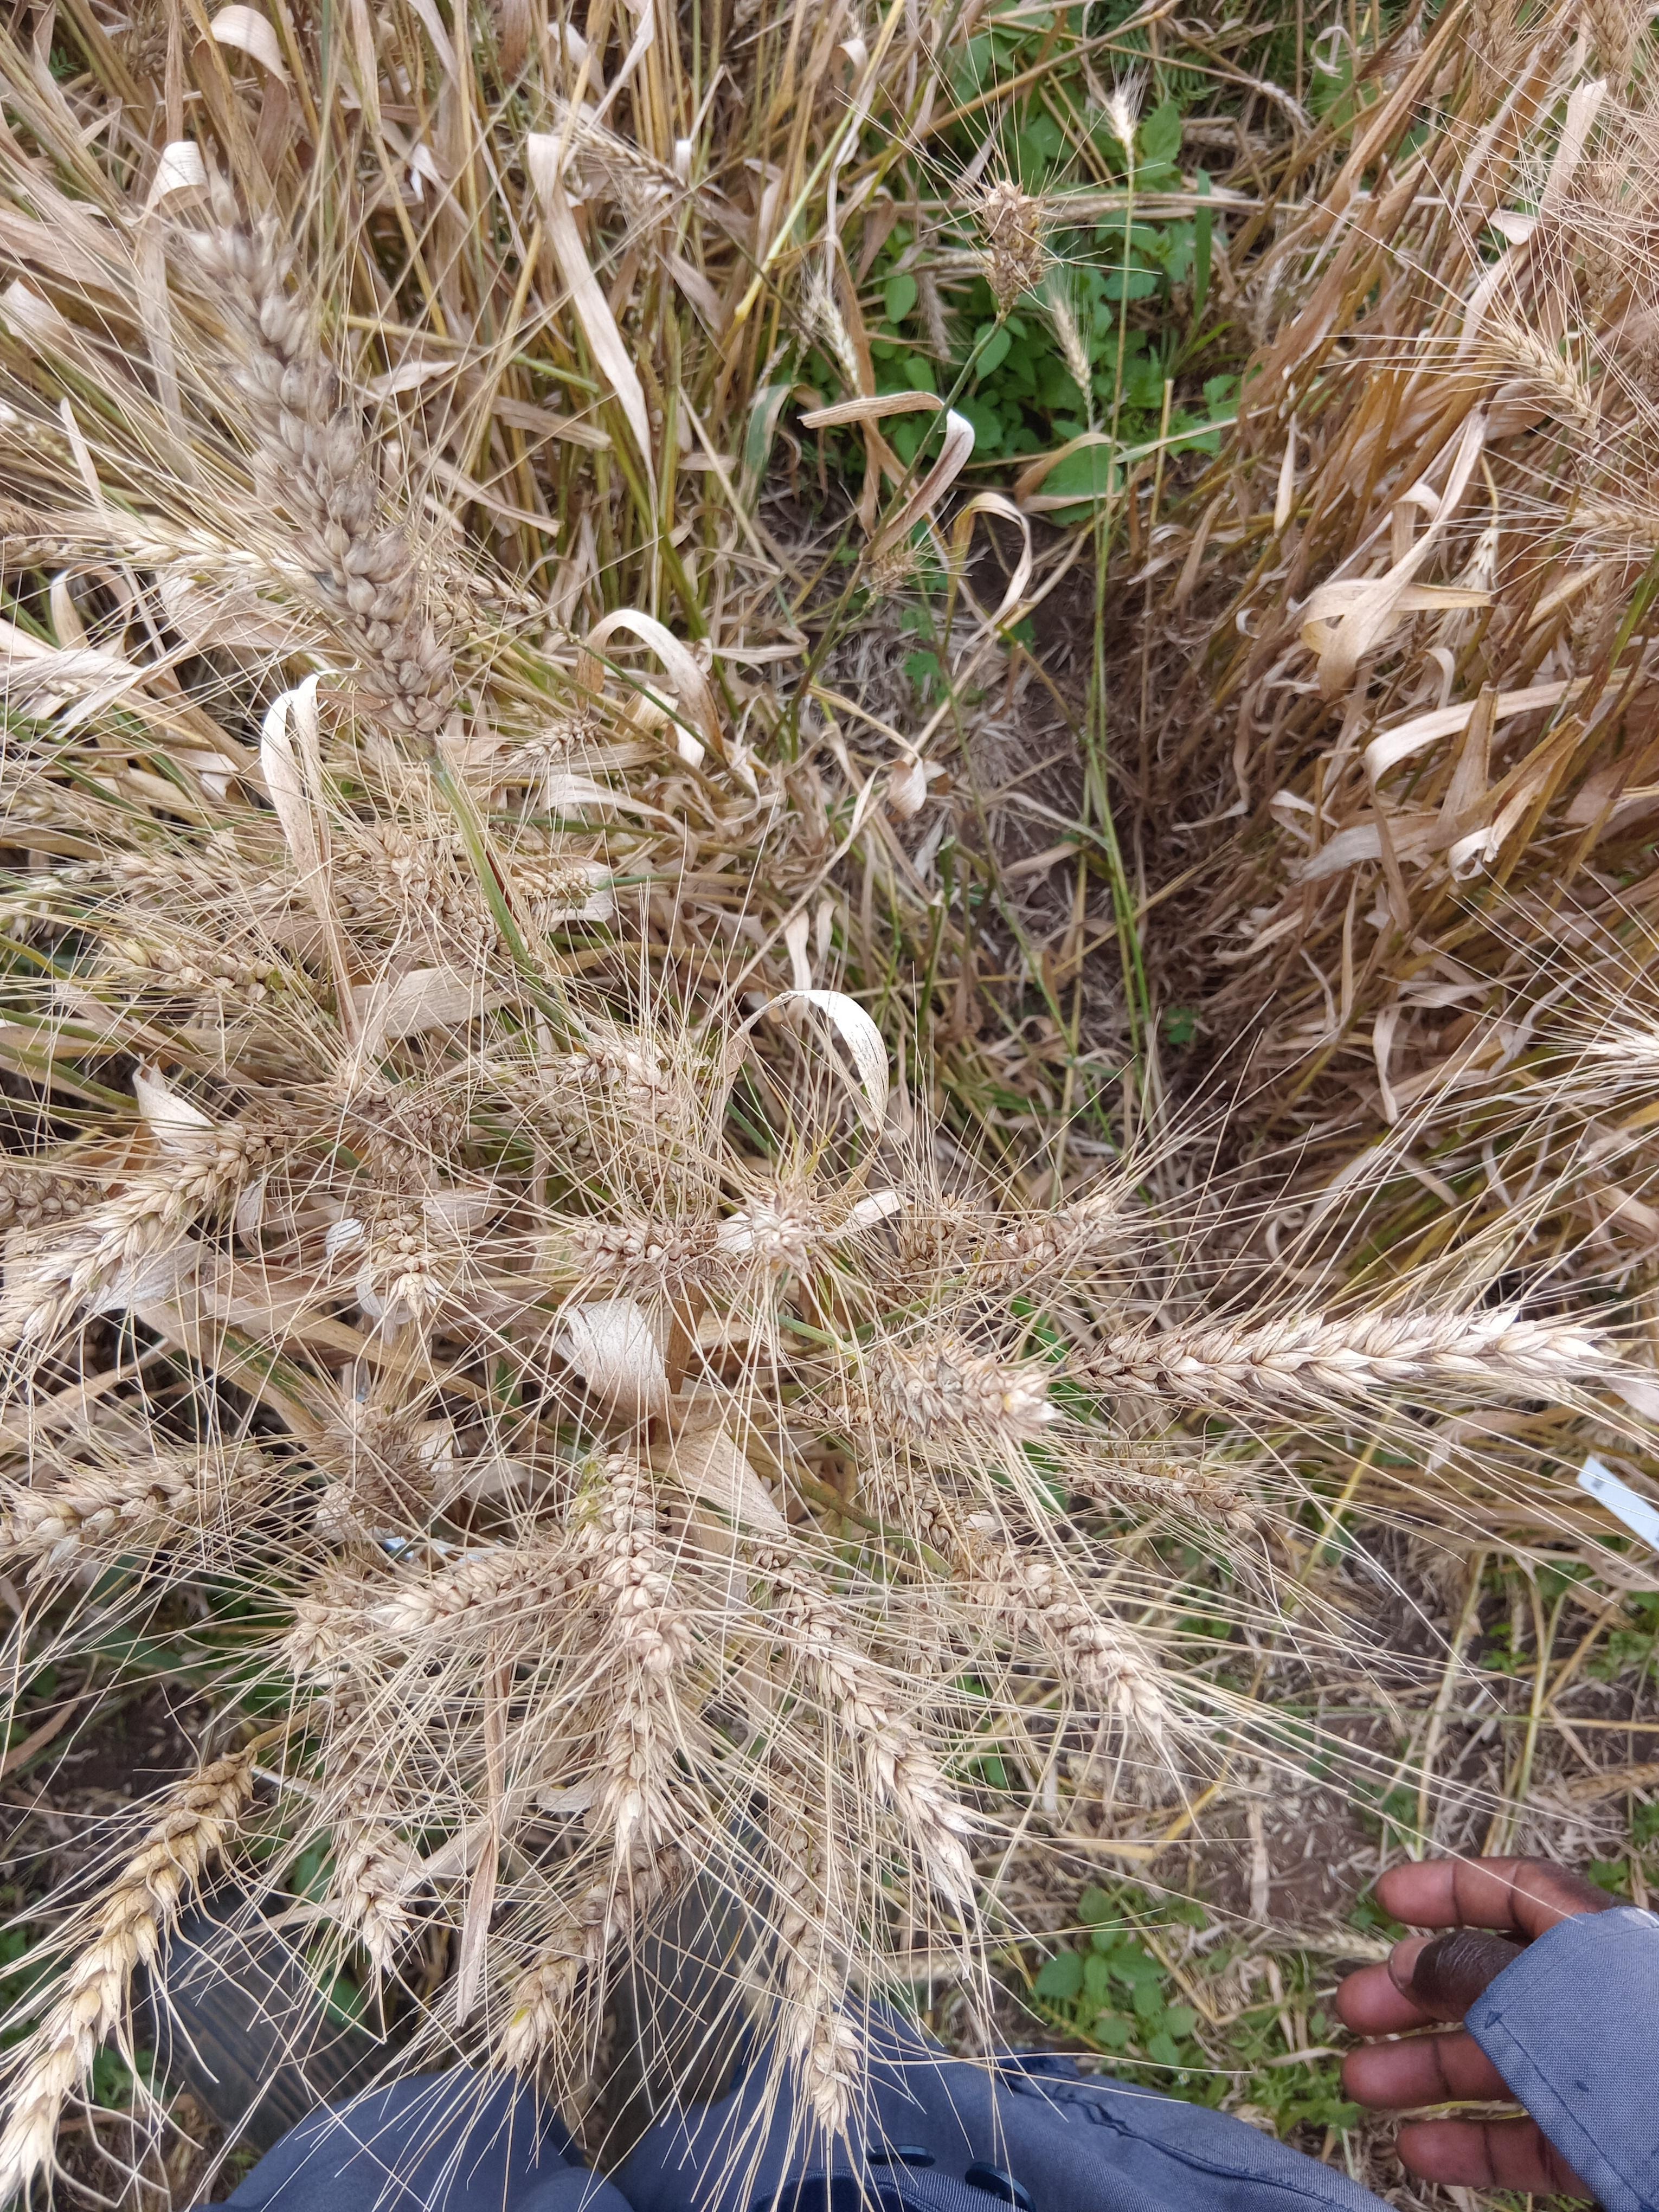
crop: wheat
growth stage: maturity
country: Kenya
